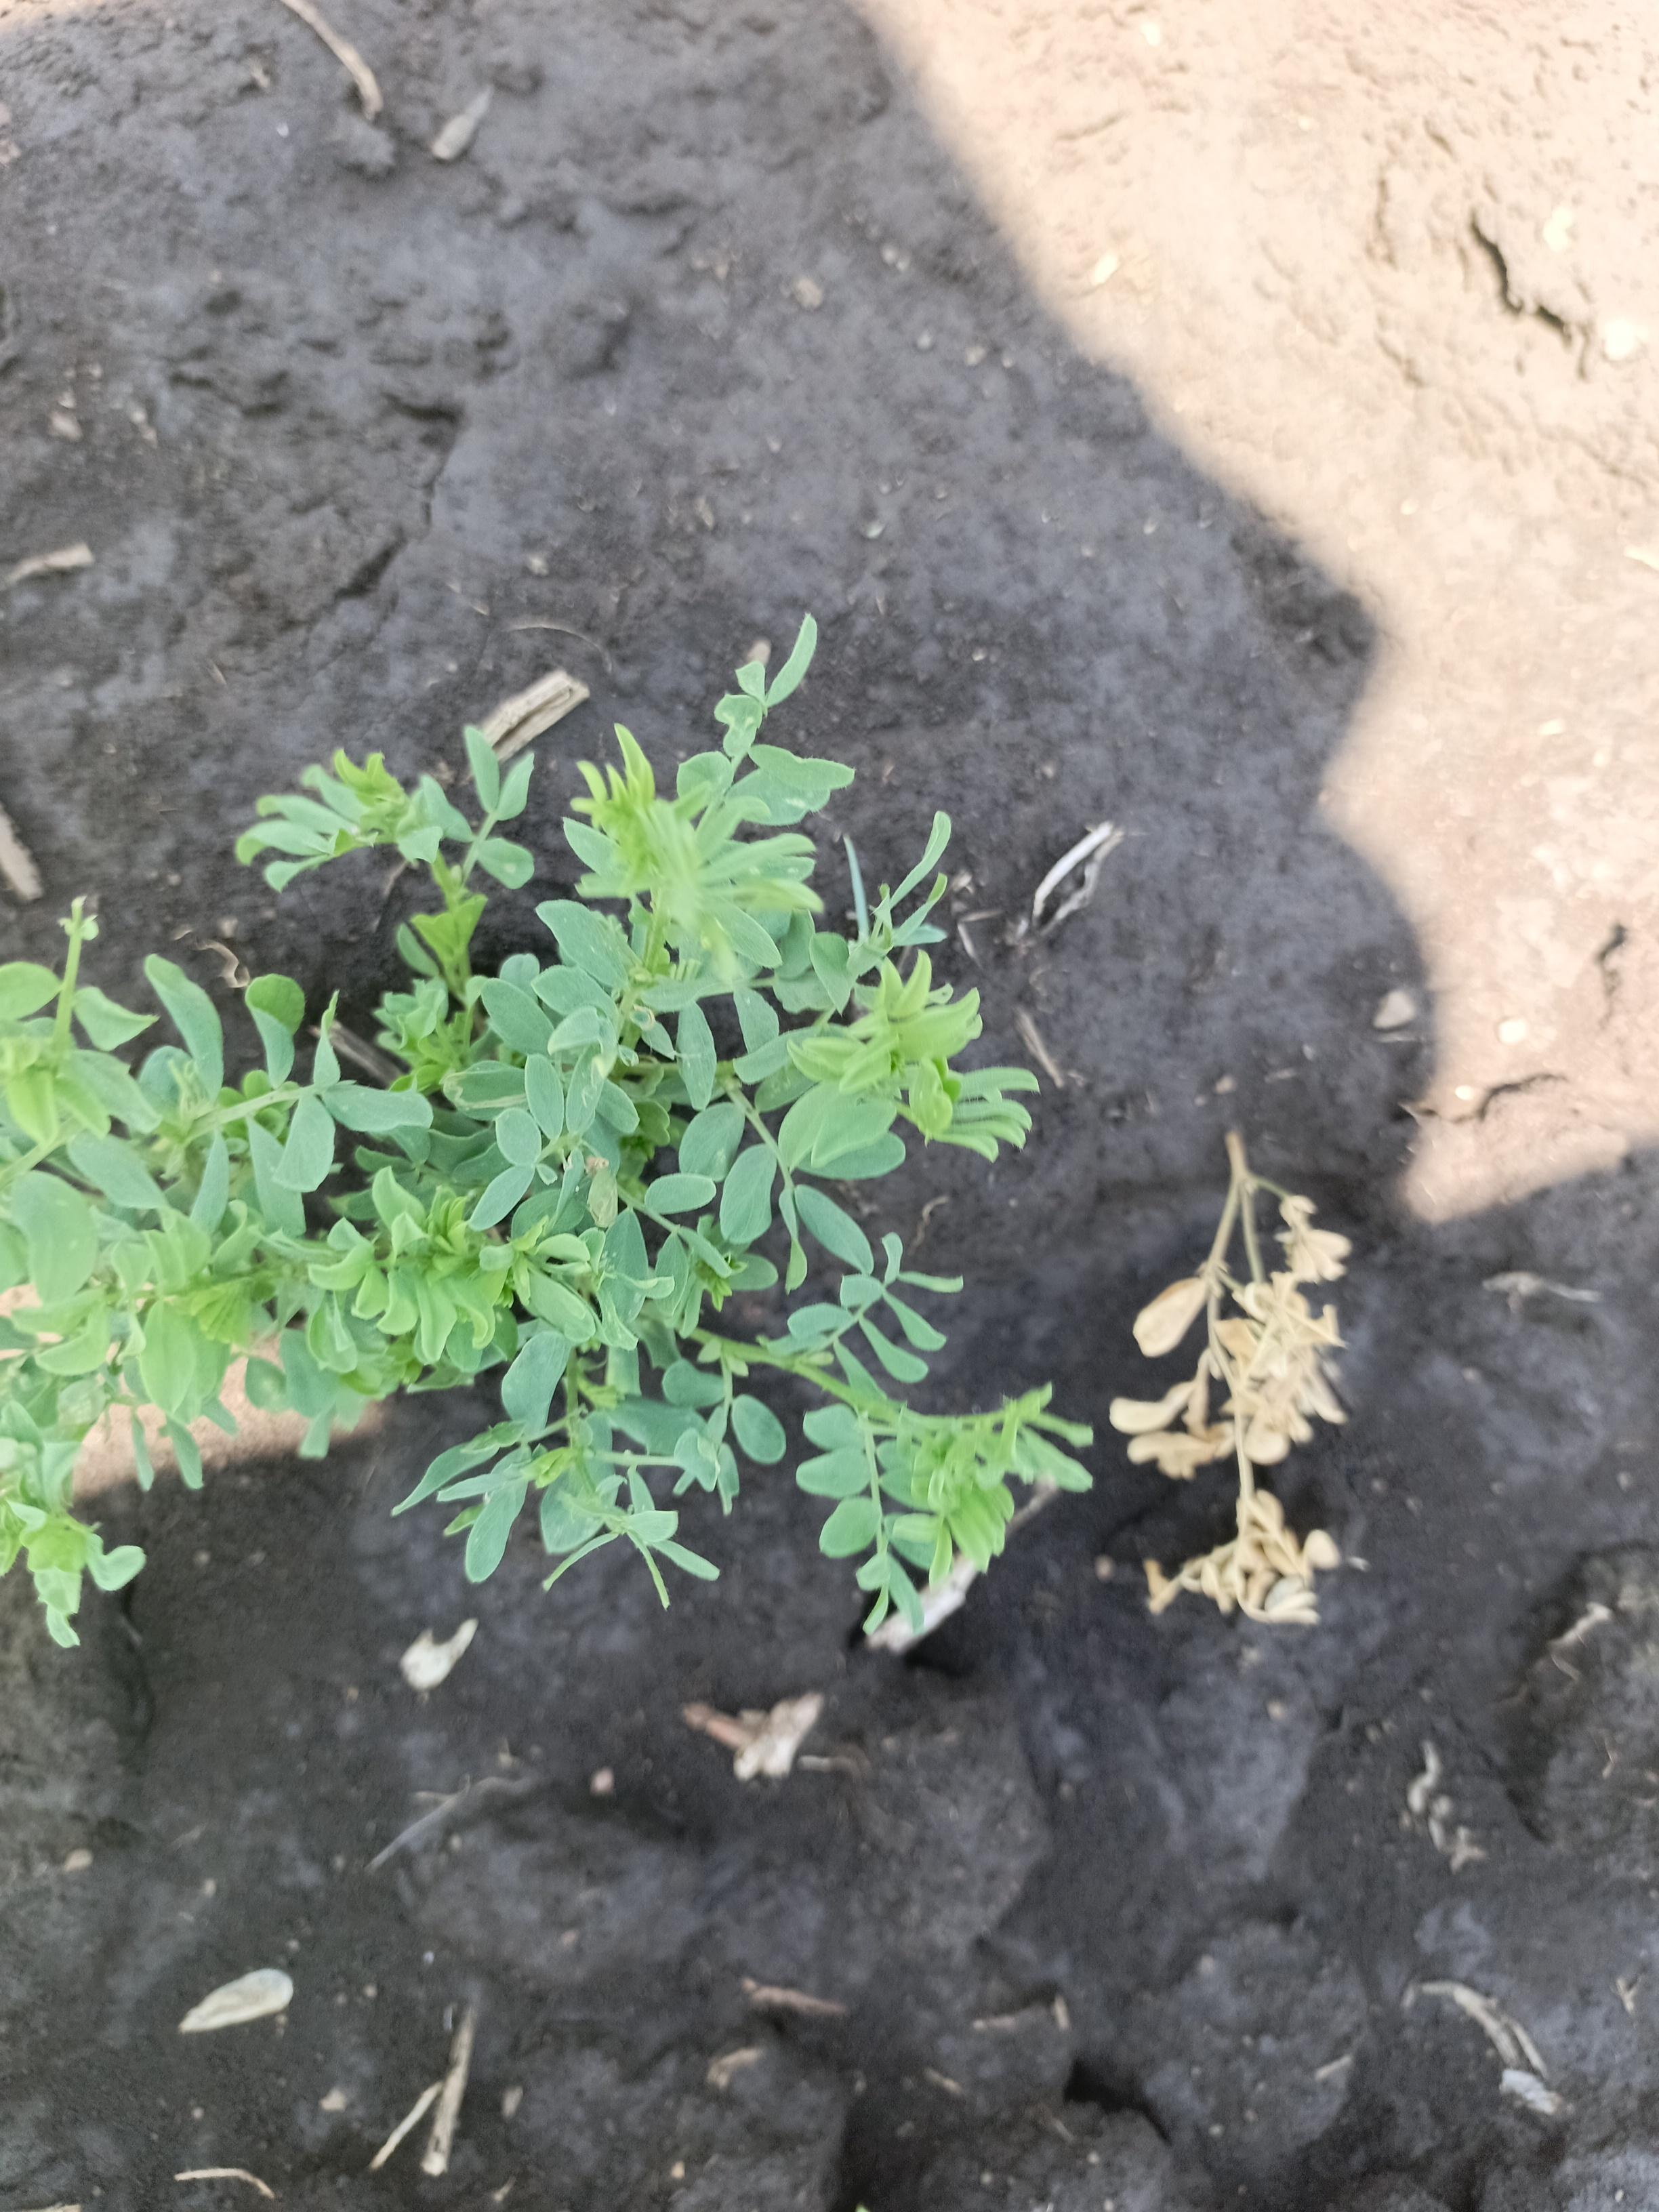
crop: lentil
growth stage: vegetative
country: Tanzania
